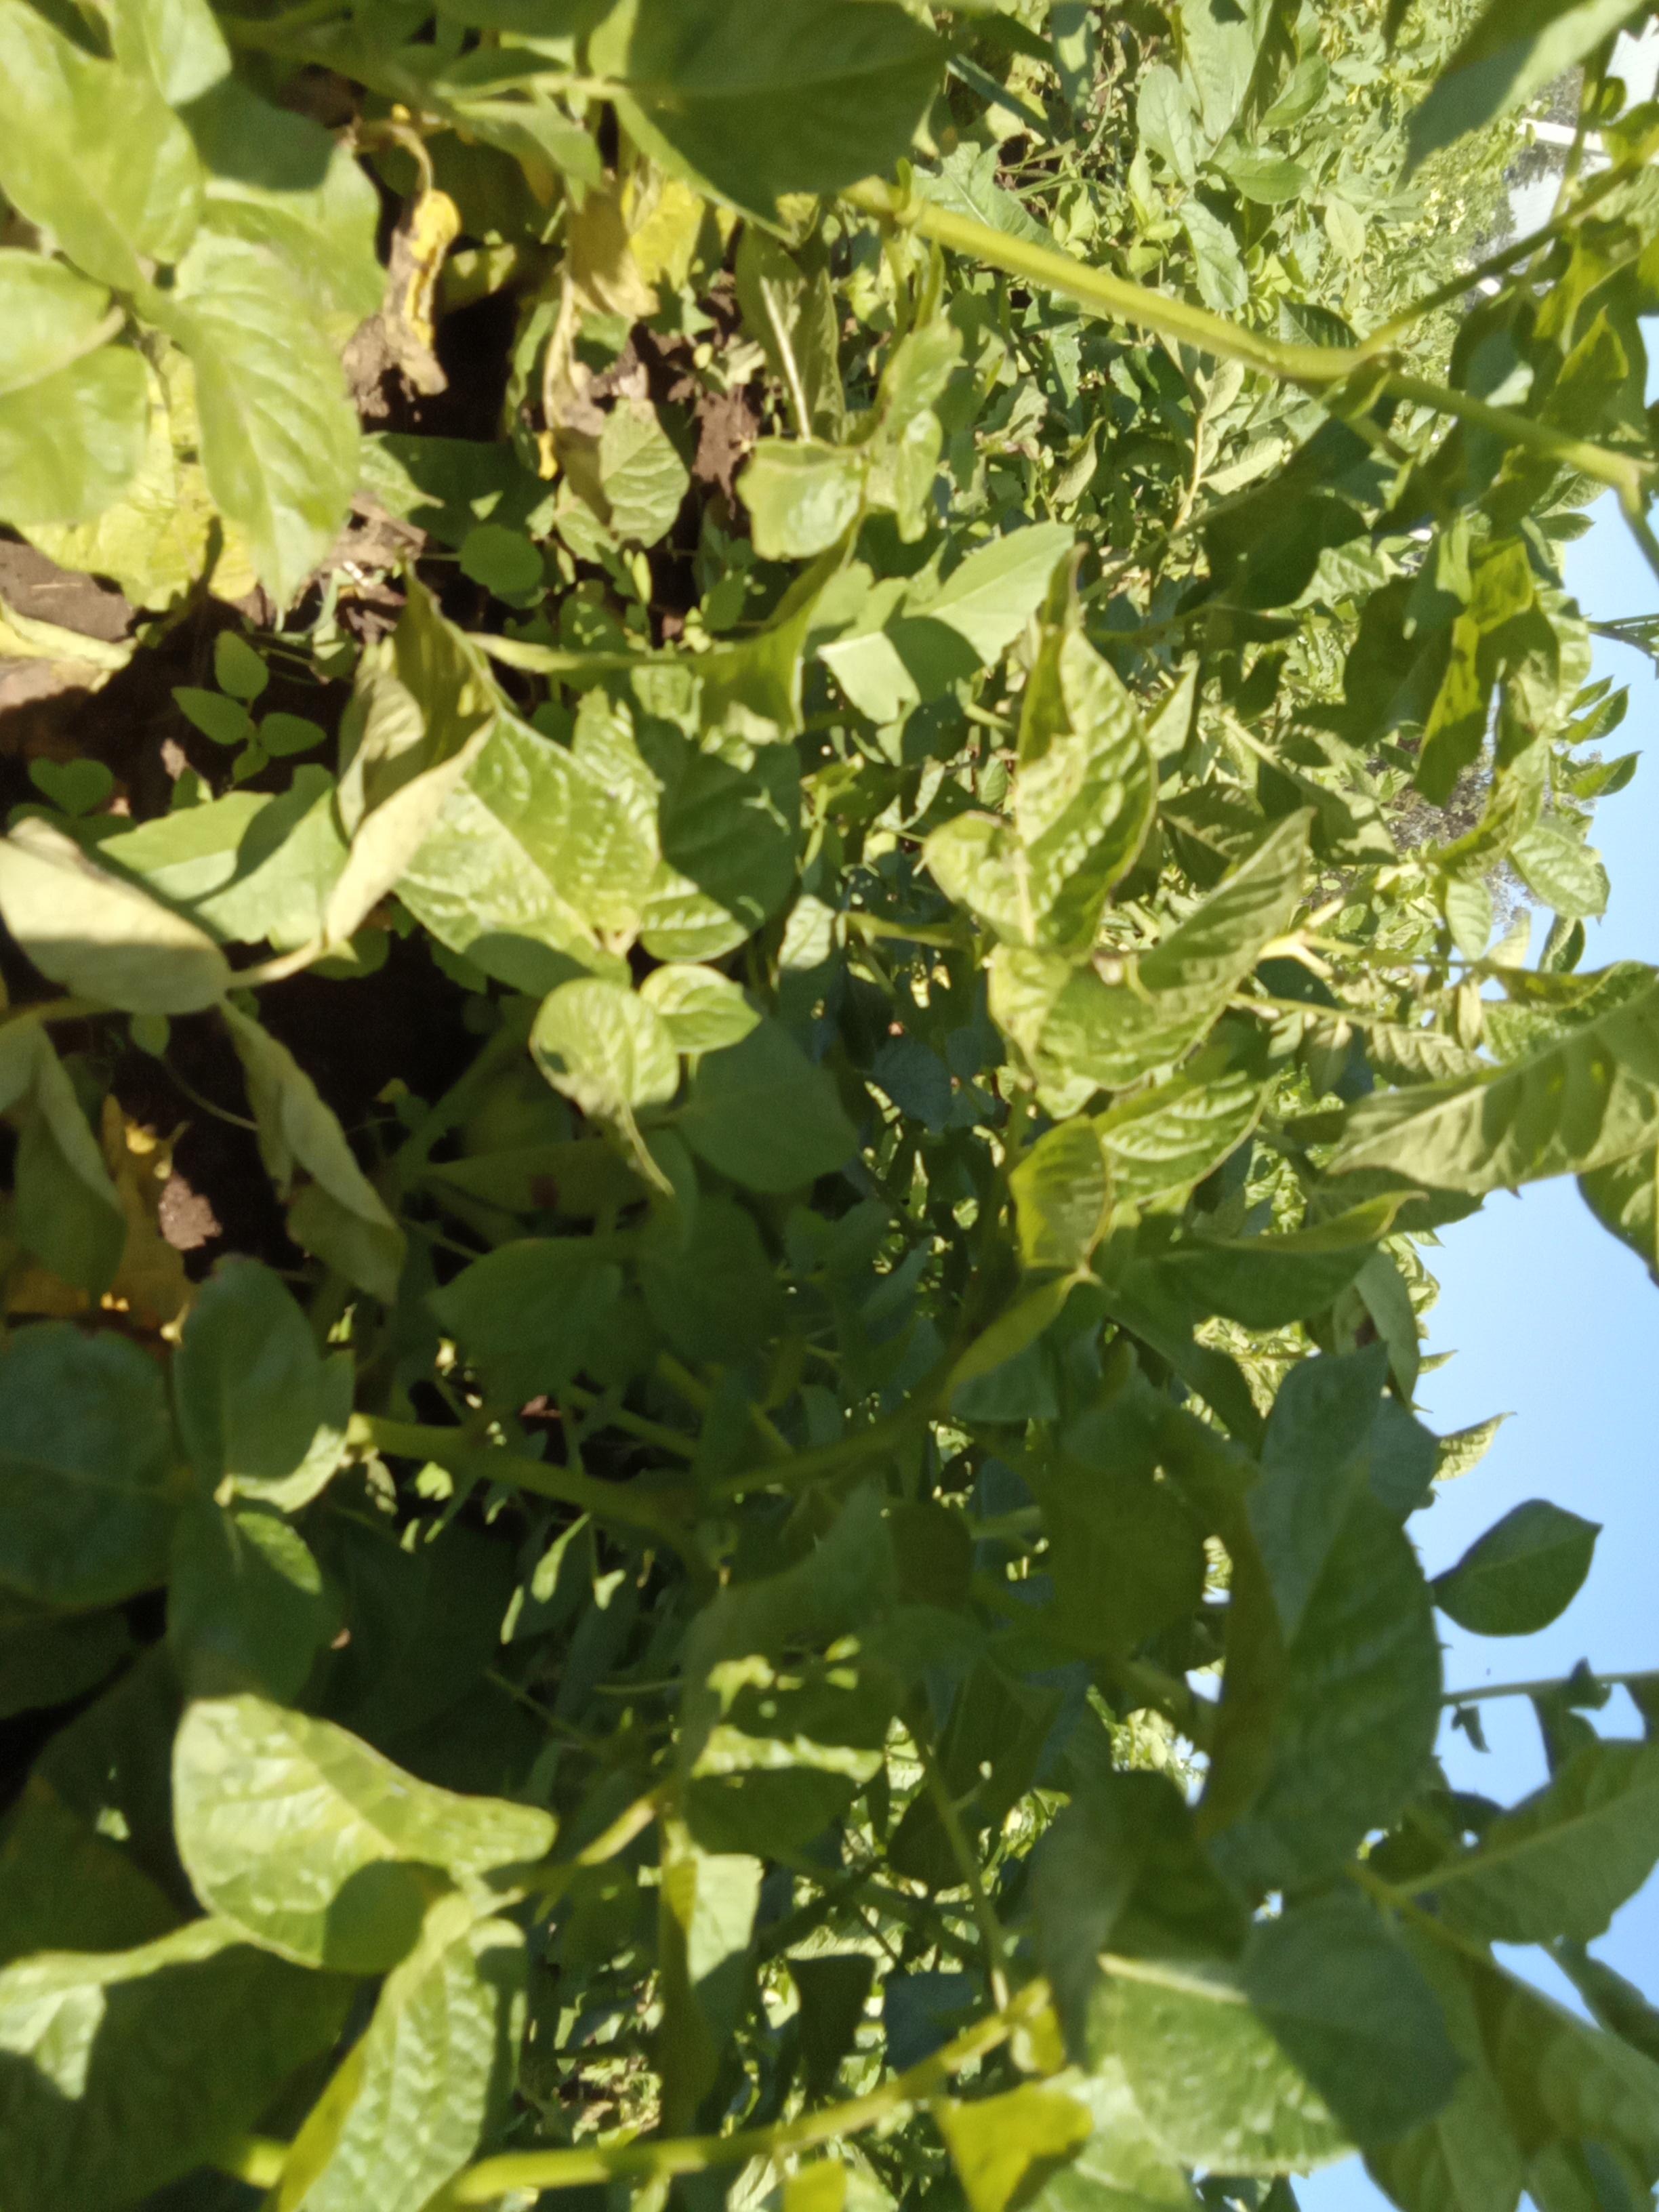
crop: potato
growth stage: vegetative
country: Kenya
